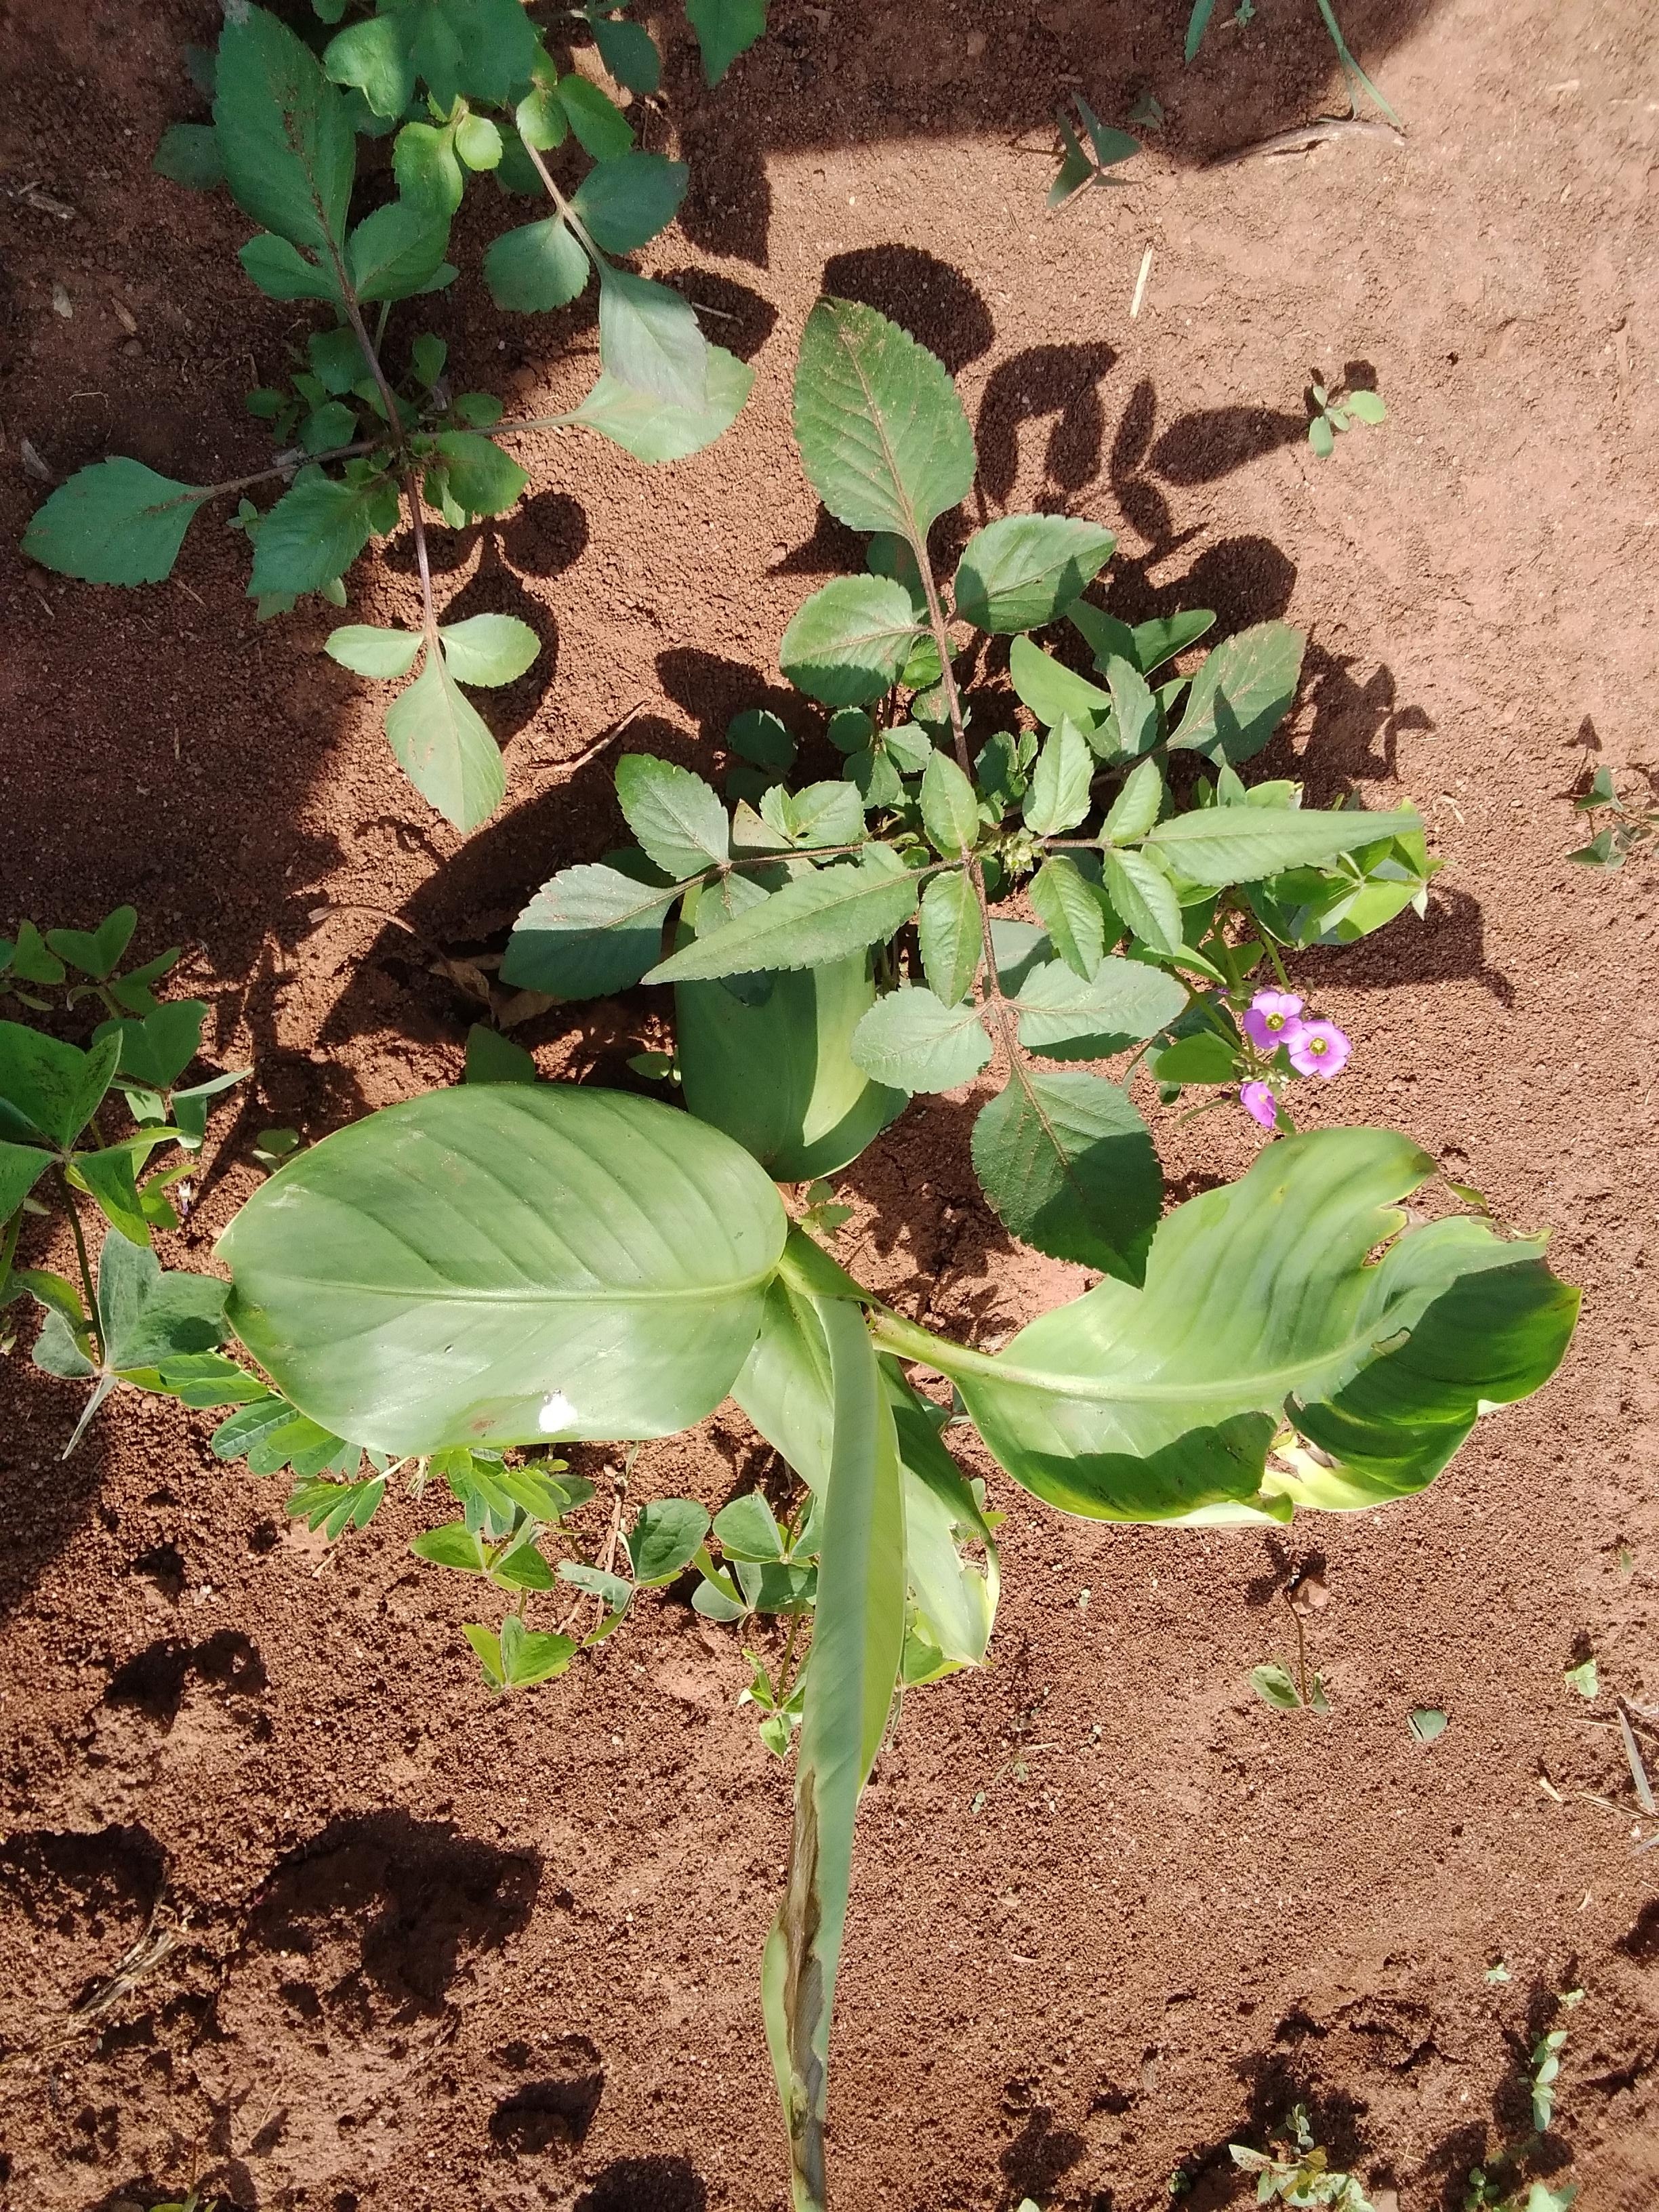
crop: banana
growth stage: vegetative
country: Uganda
